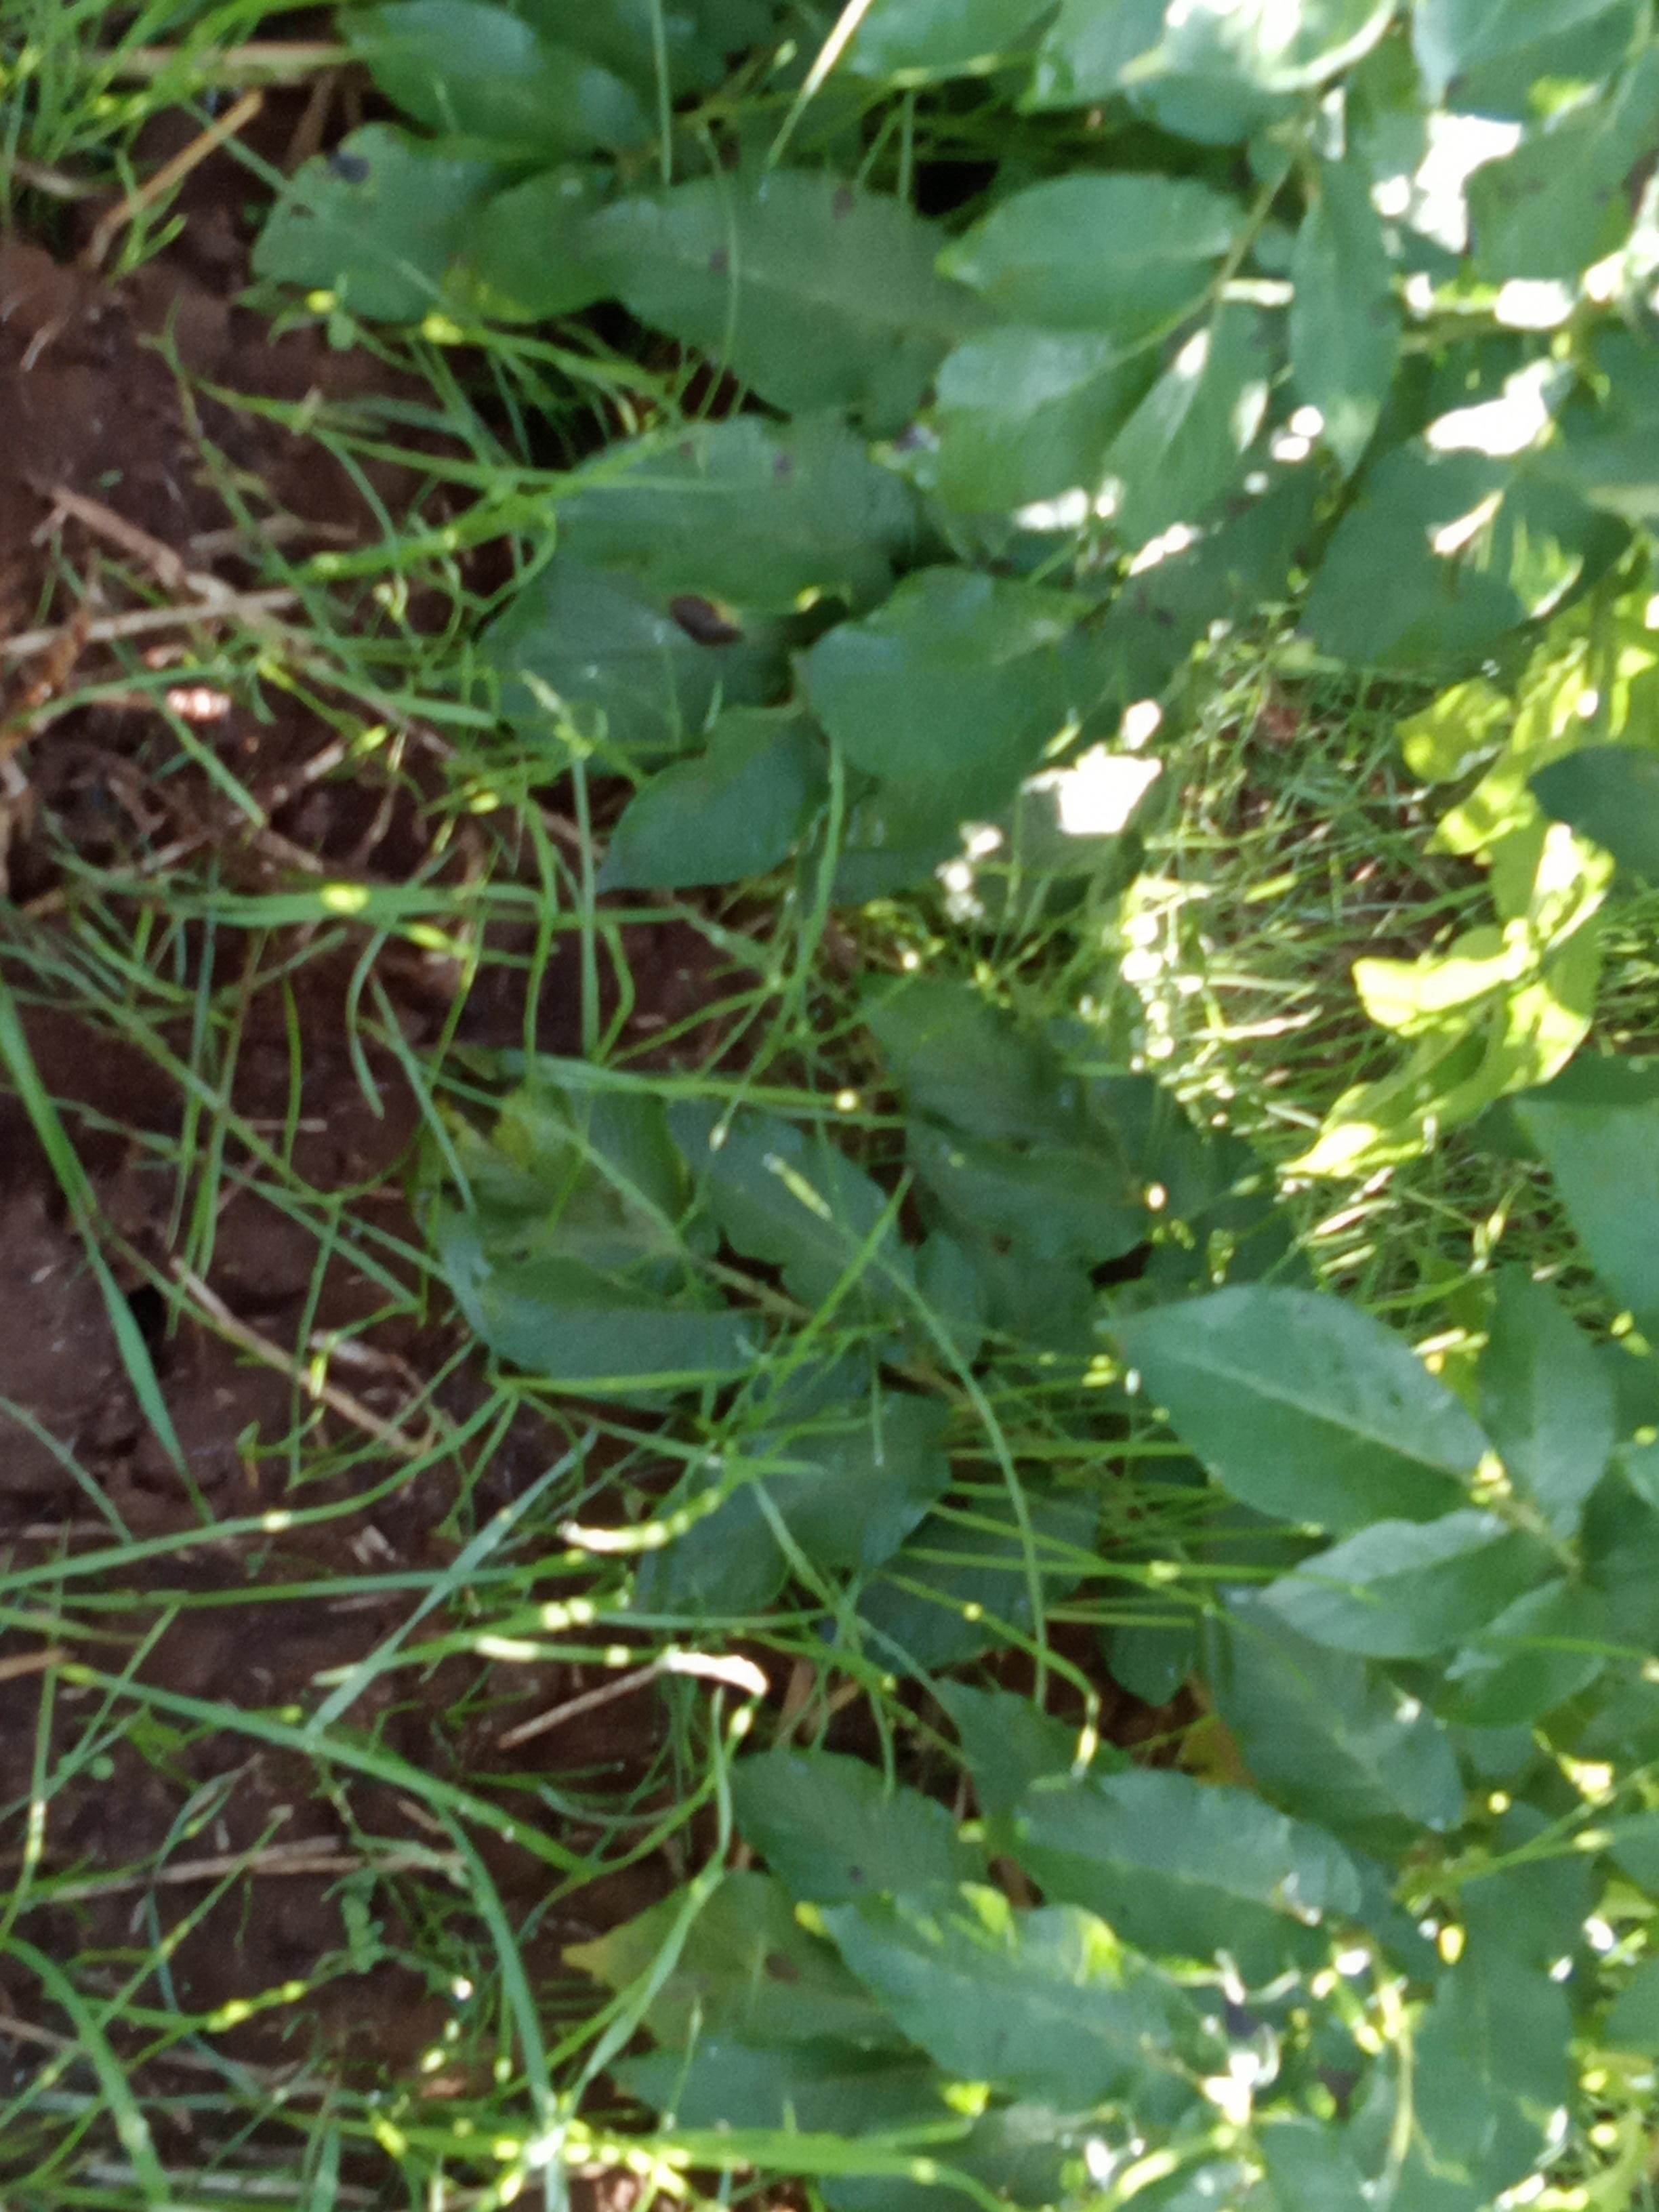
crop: potato
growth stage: flowering
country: Kenya
